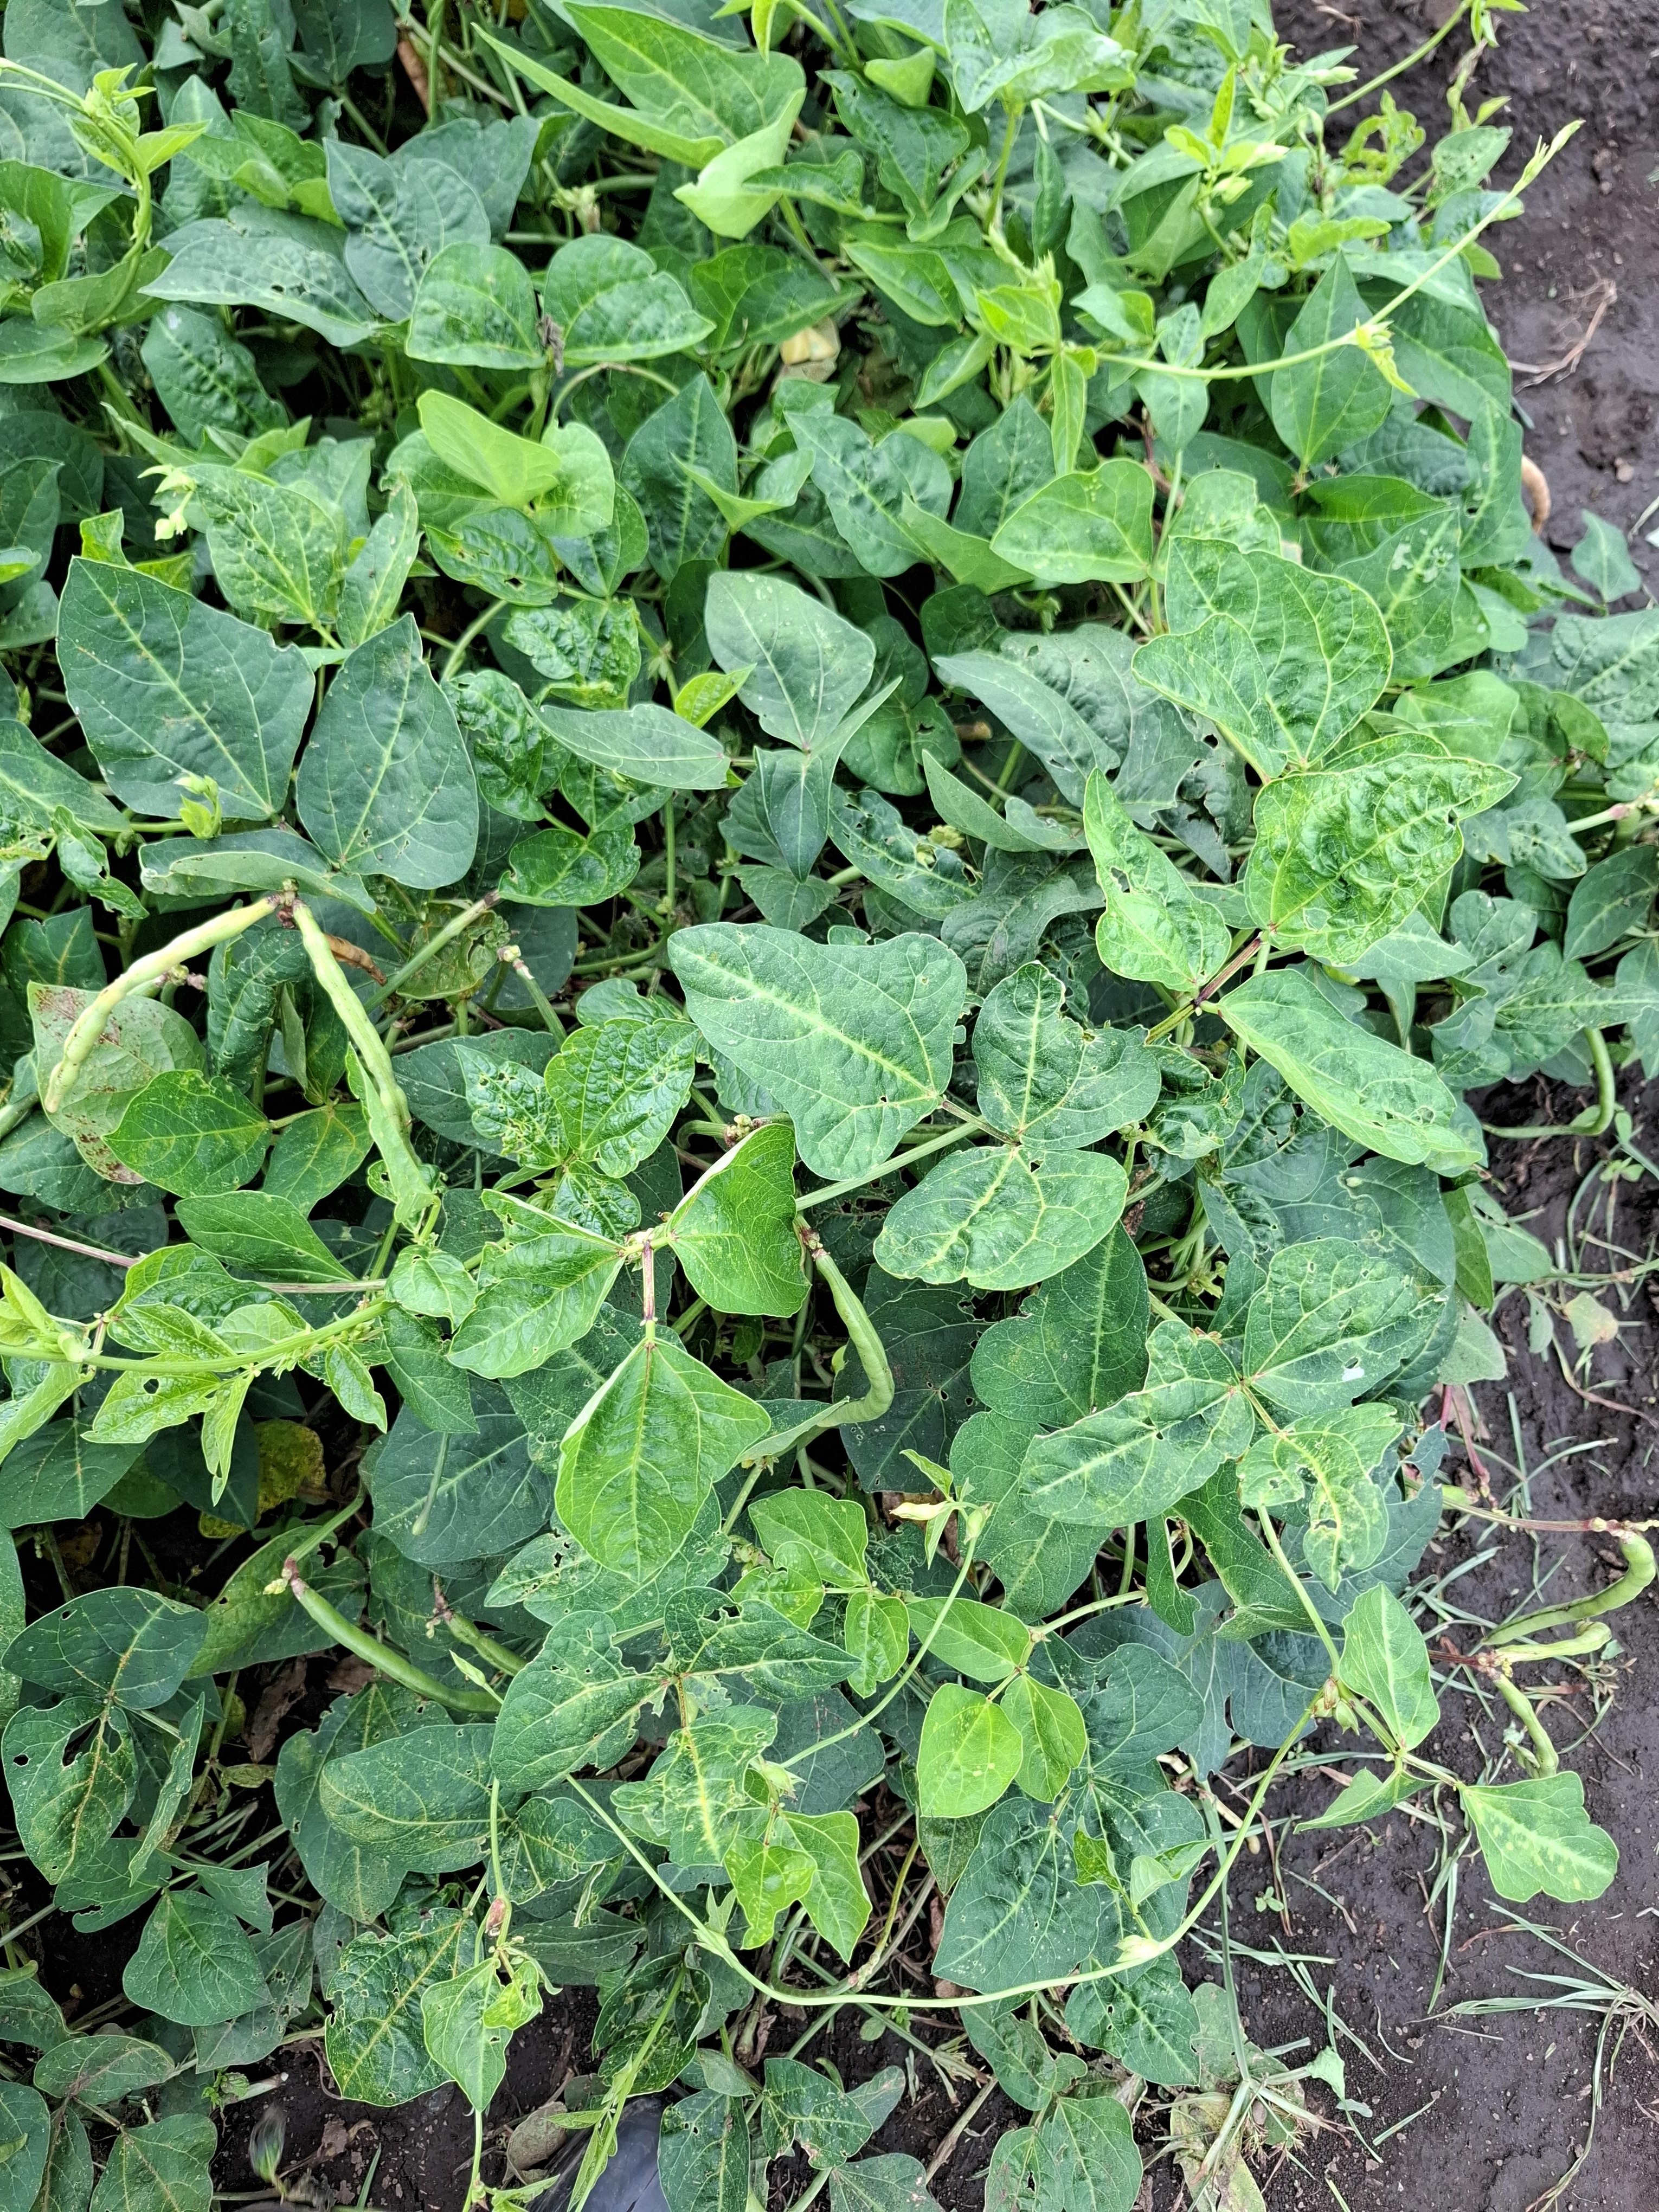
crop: cowpea
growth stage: development pod
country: Tanzania
